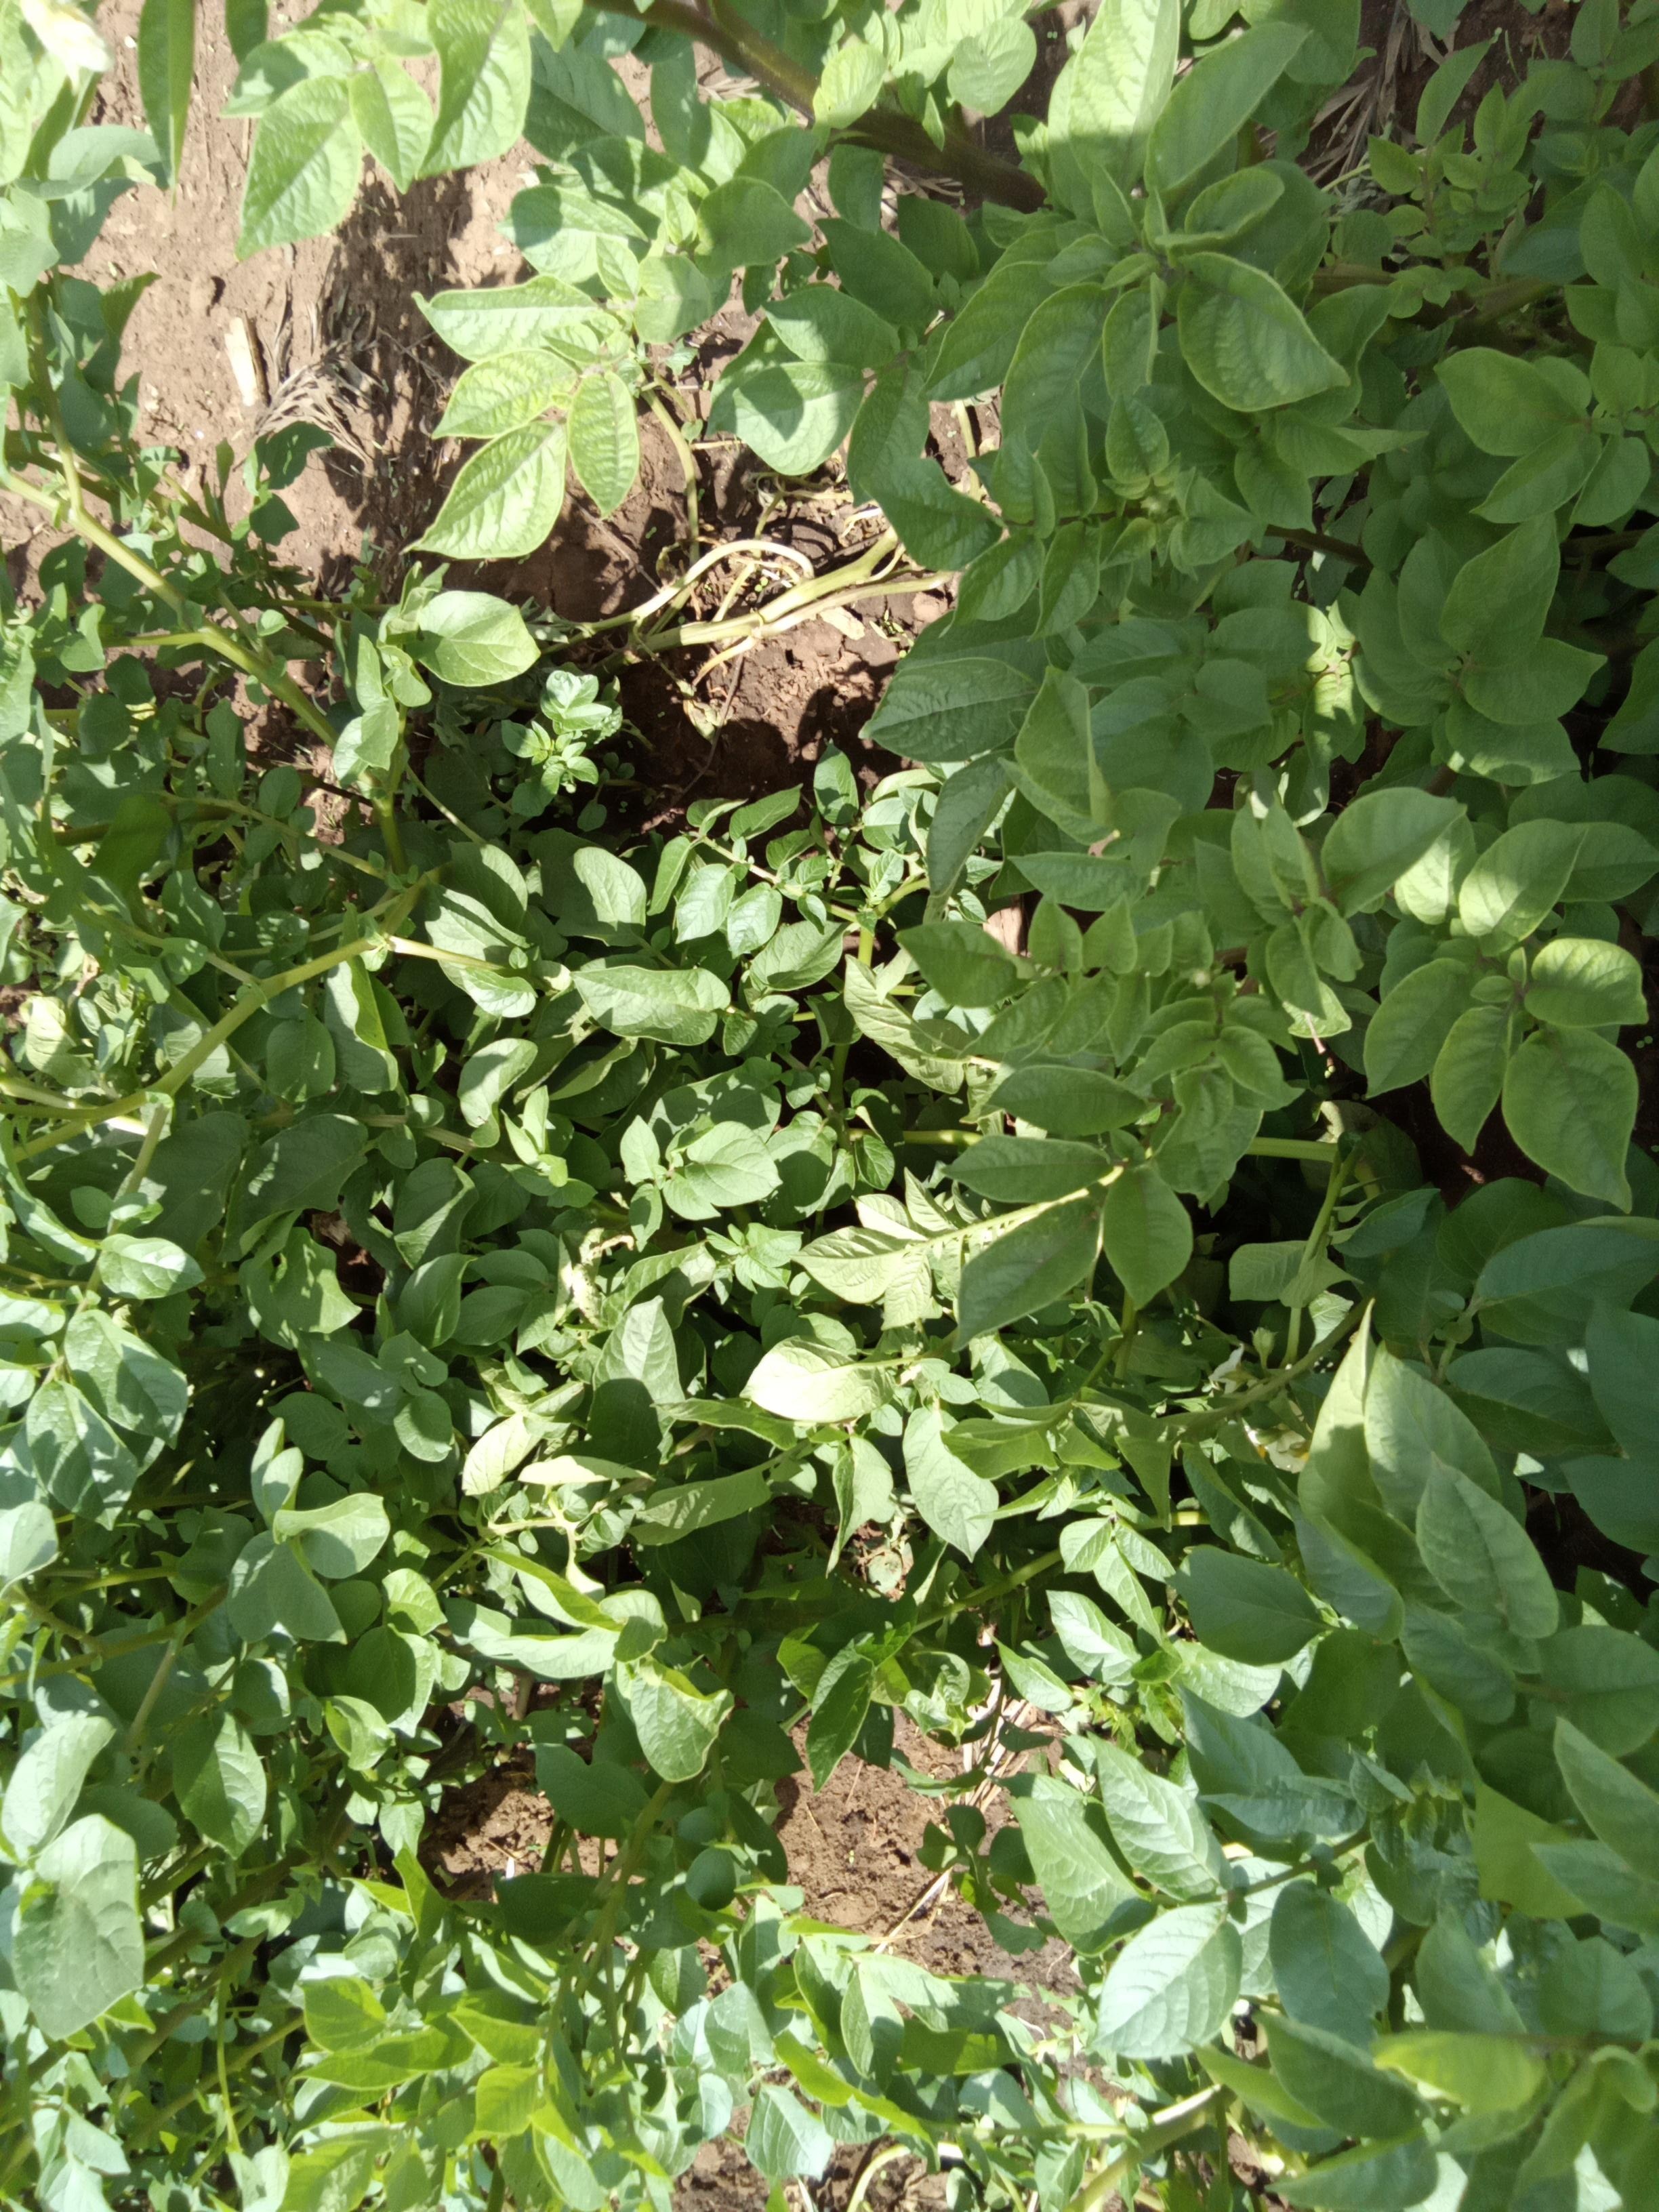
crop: potato
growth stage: flowering
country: Kenya
